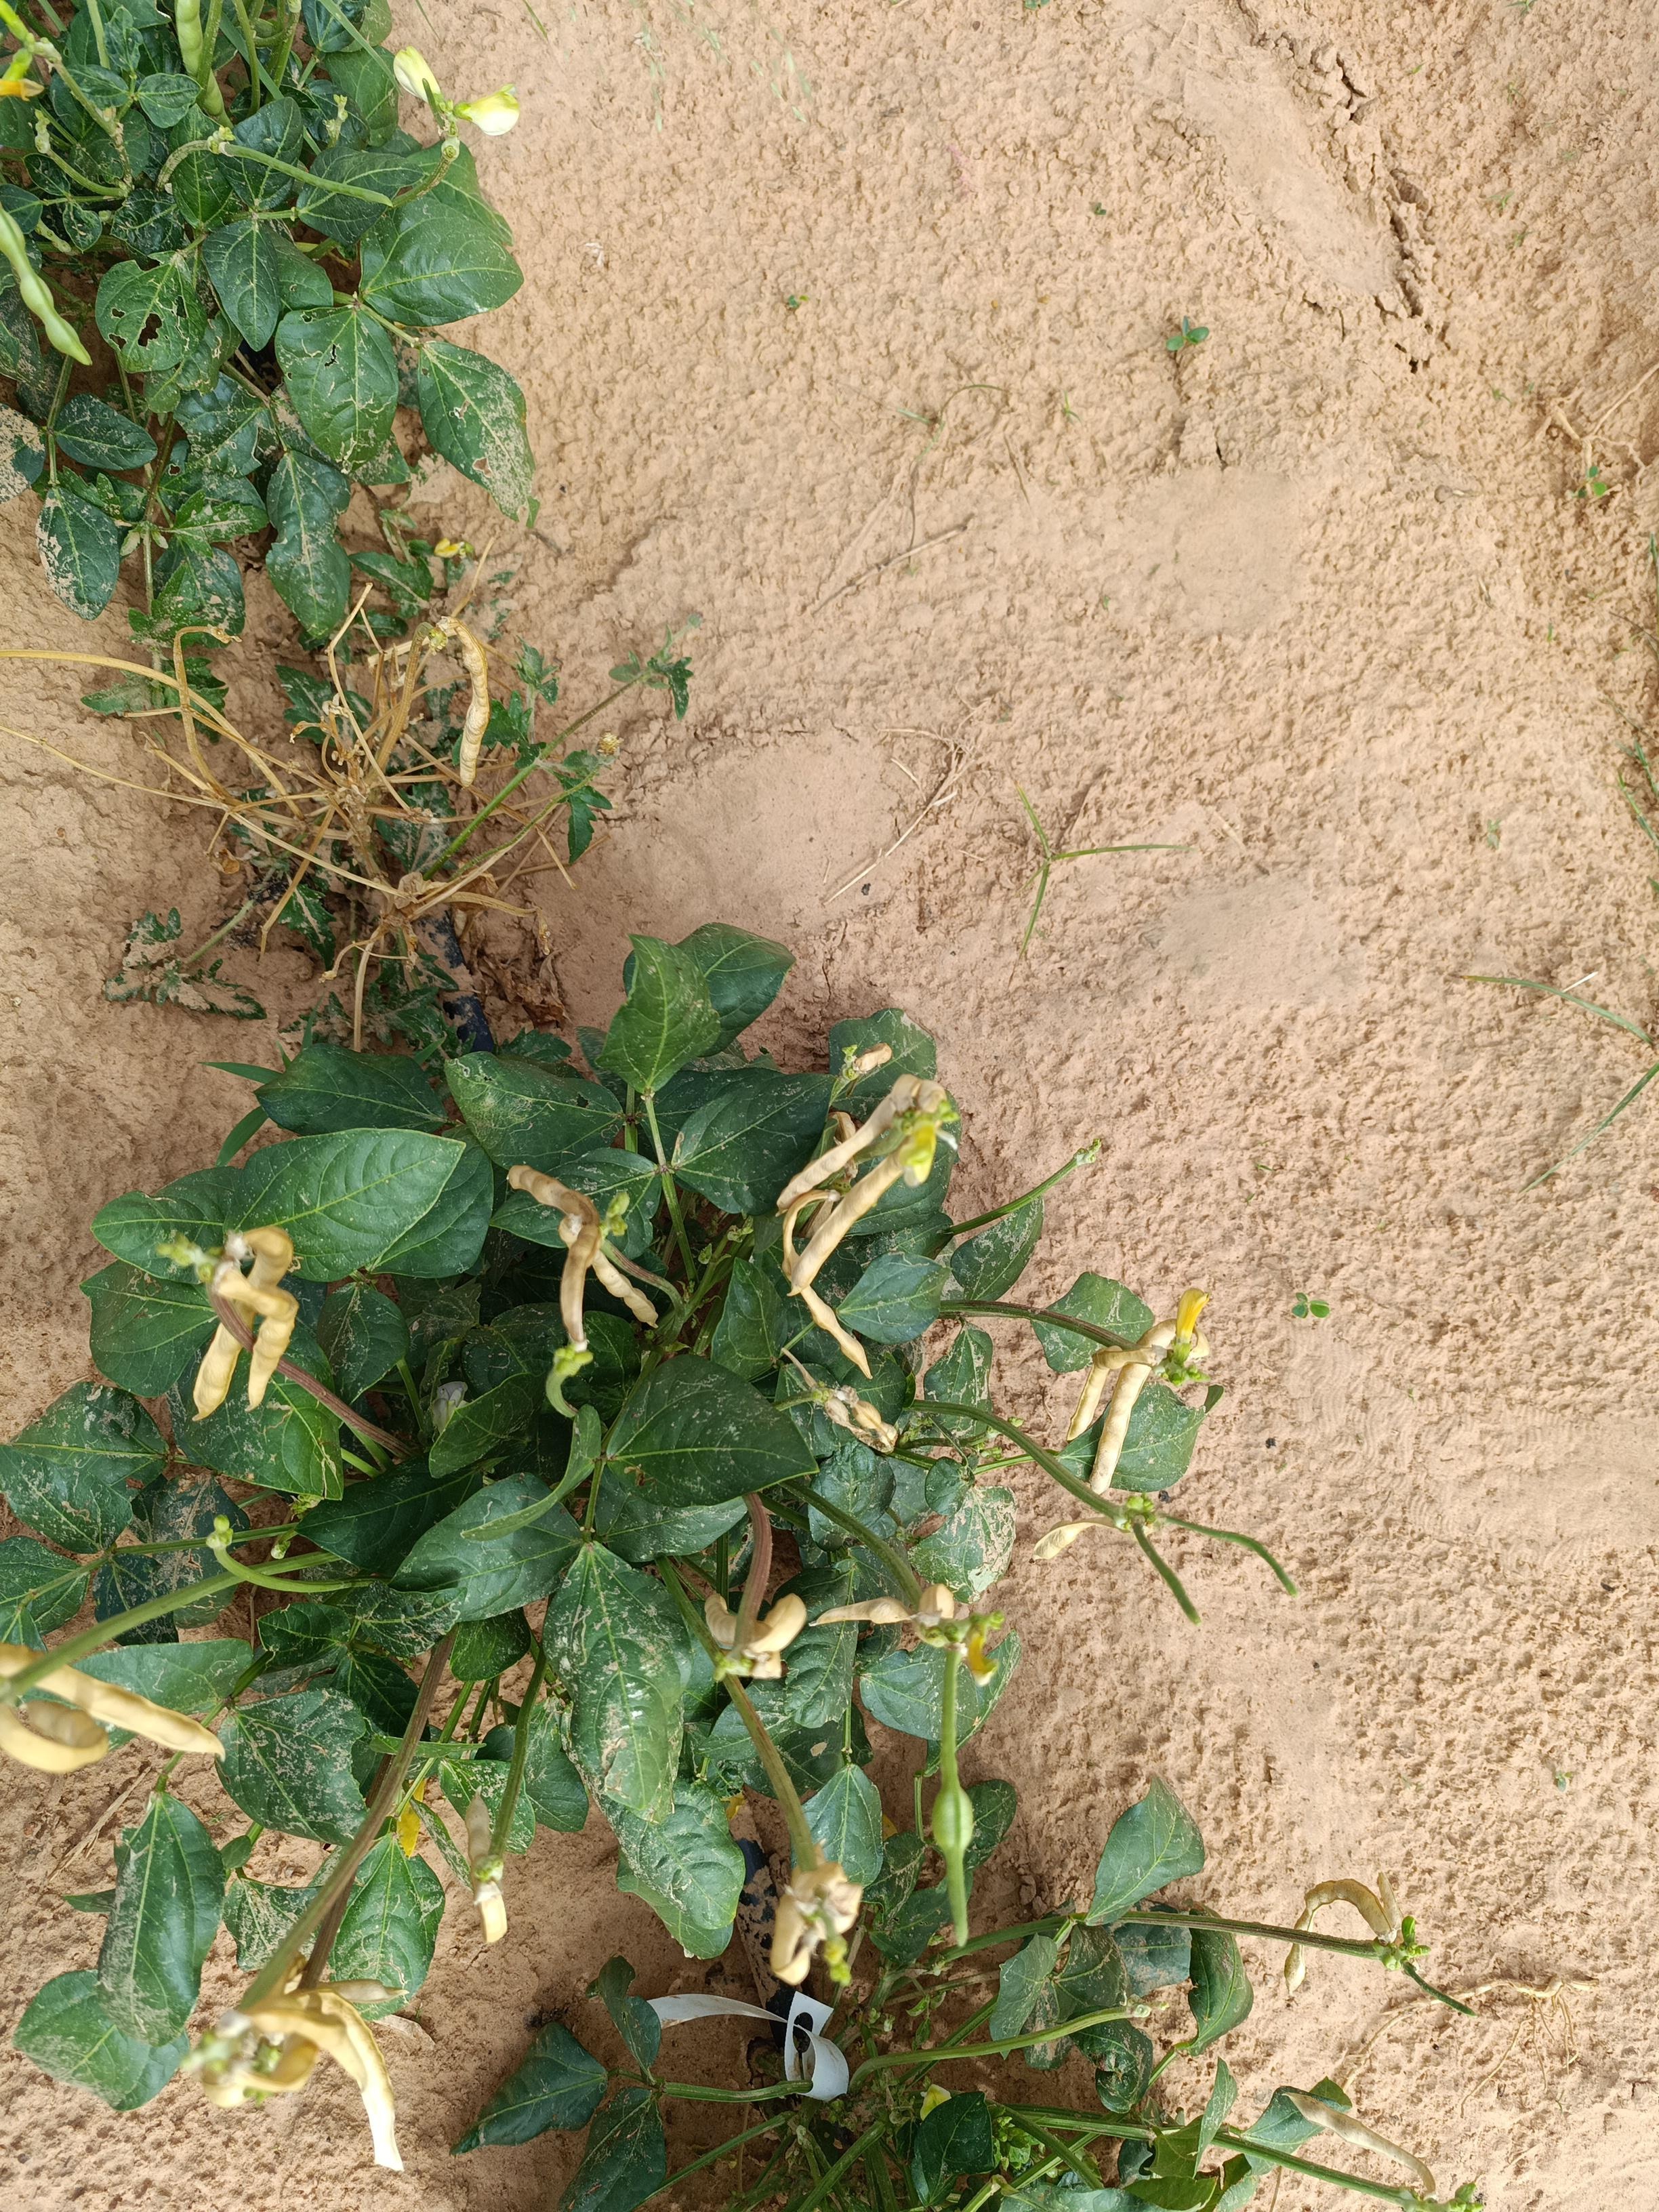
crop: cowpea
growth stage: development pod
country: Nigeria
